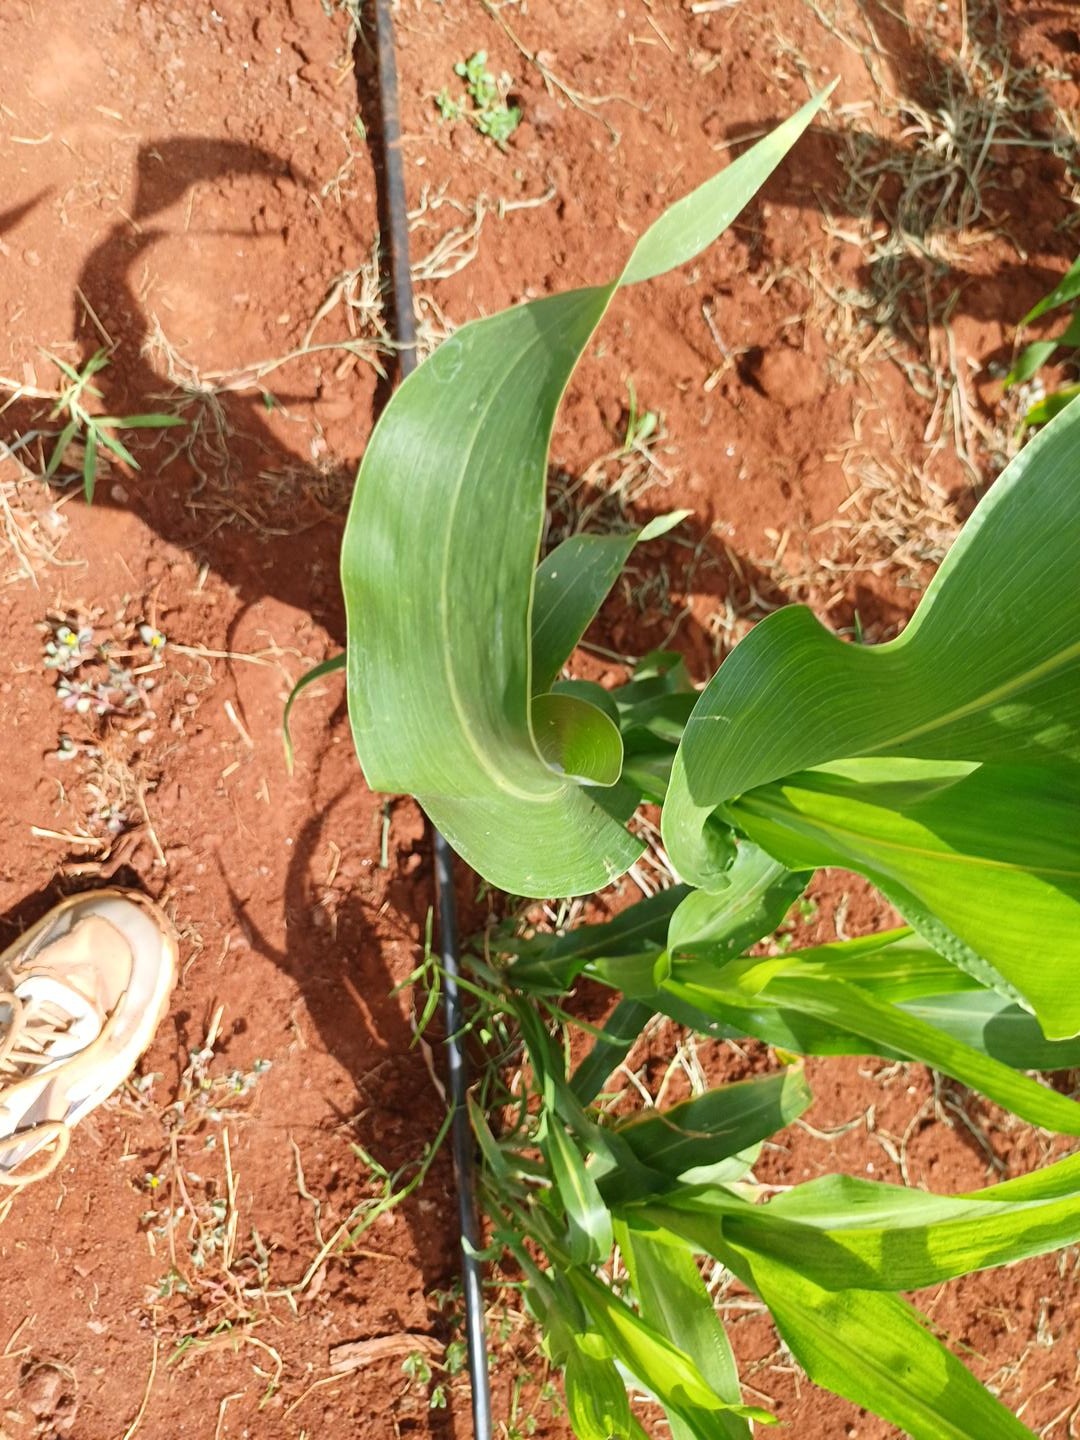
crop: sorghum
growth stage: vegetative
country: Kenya
